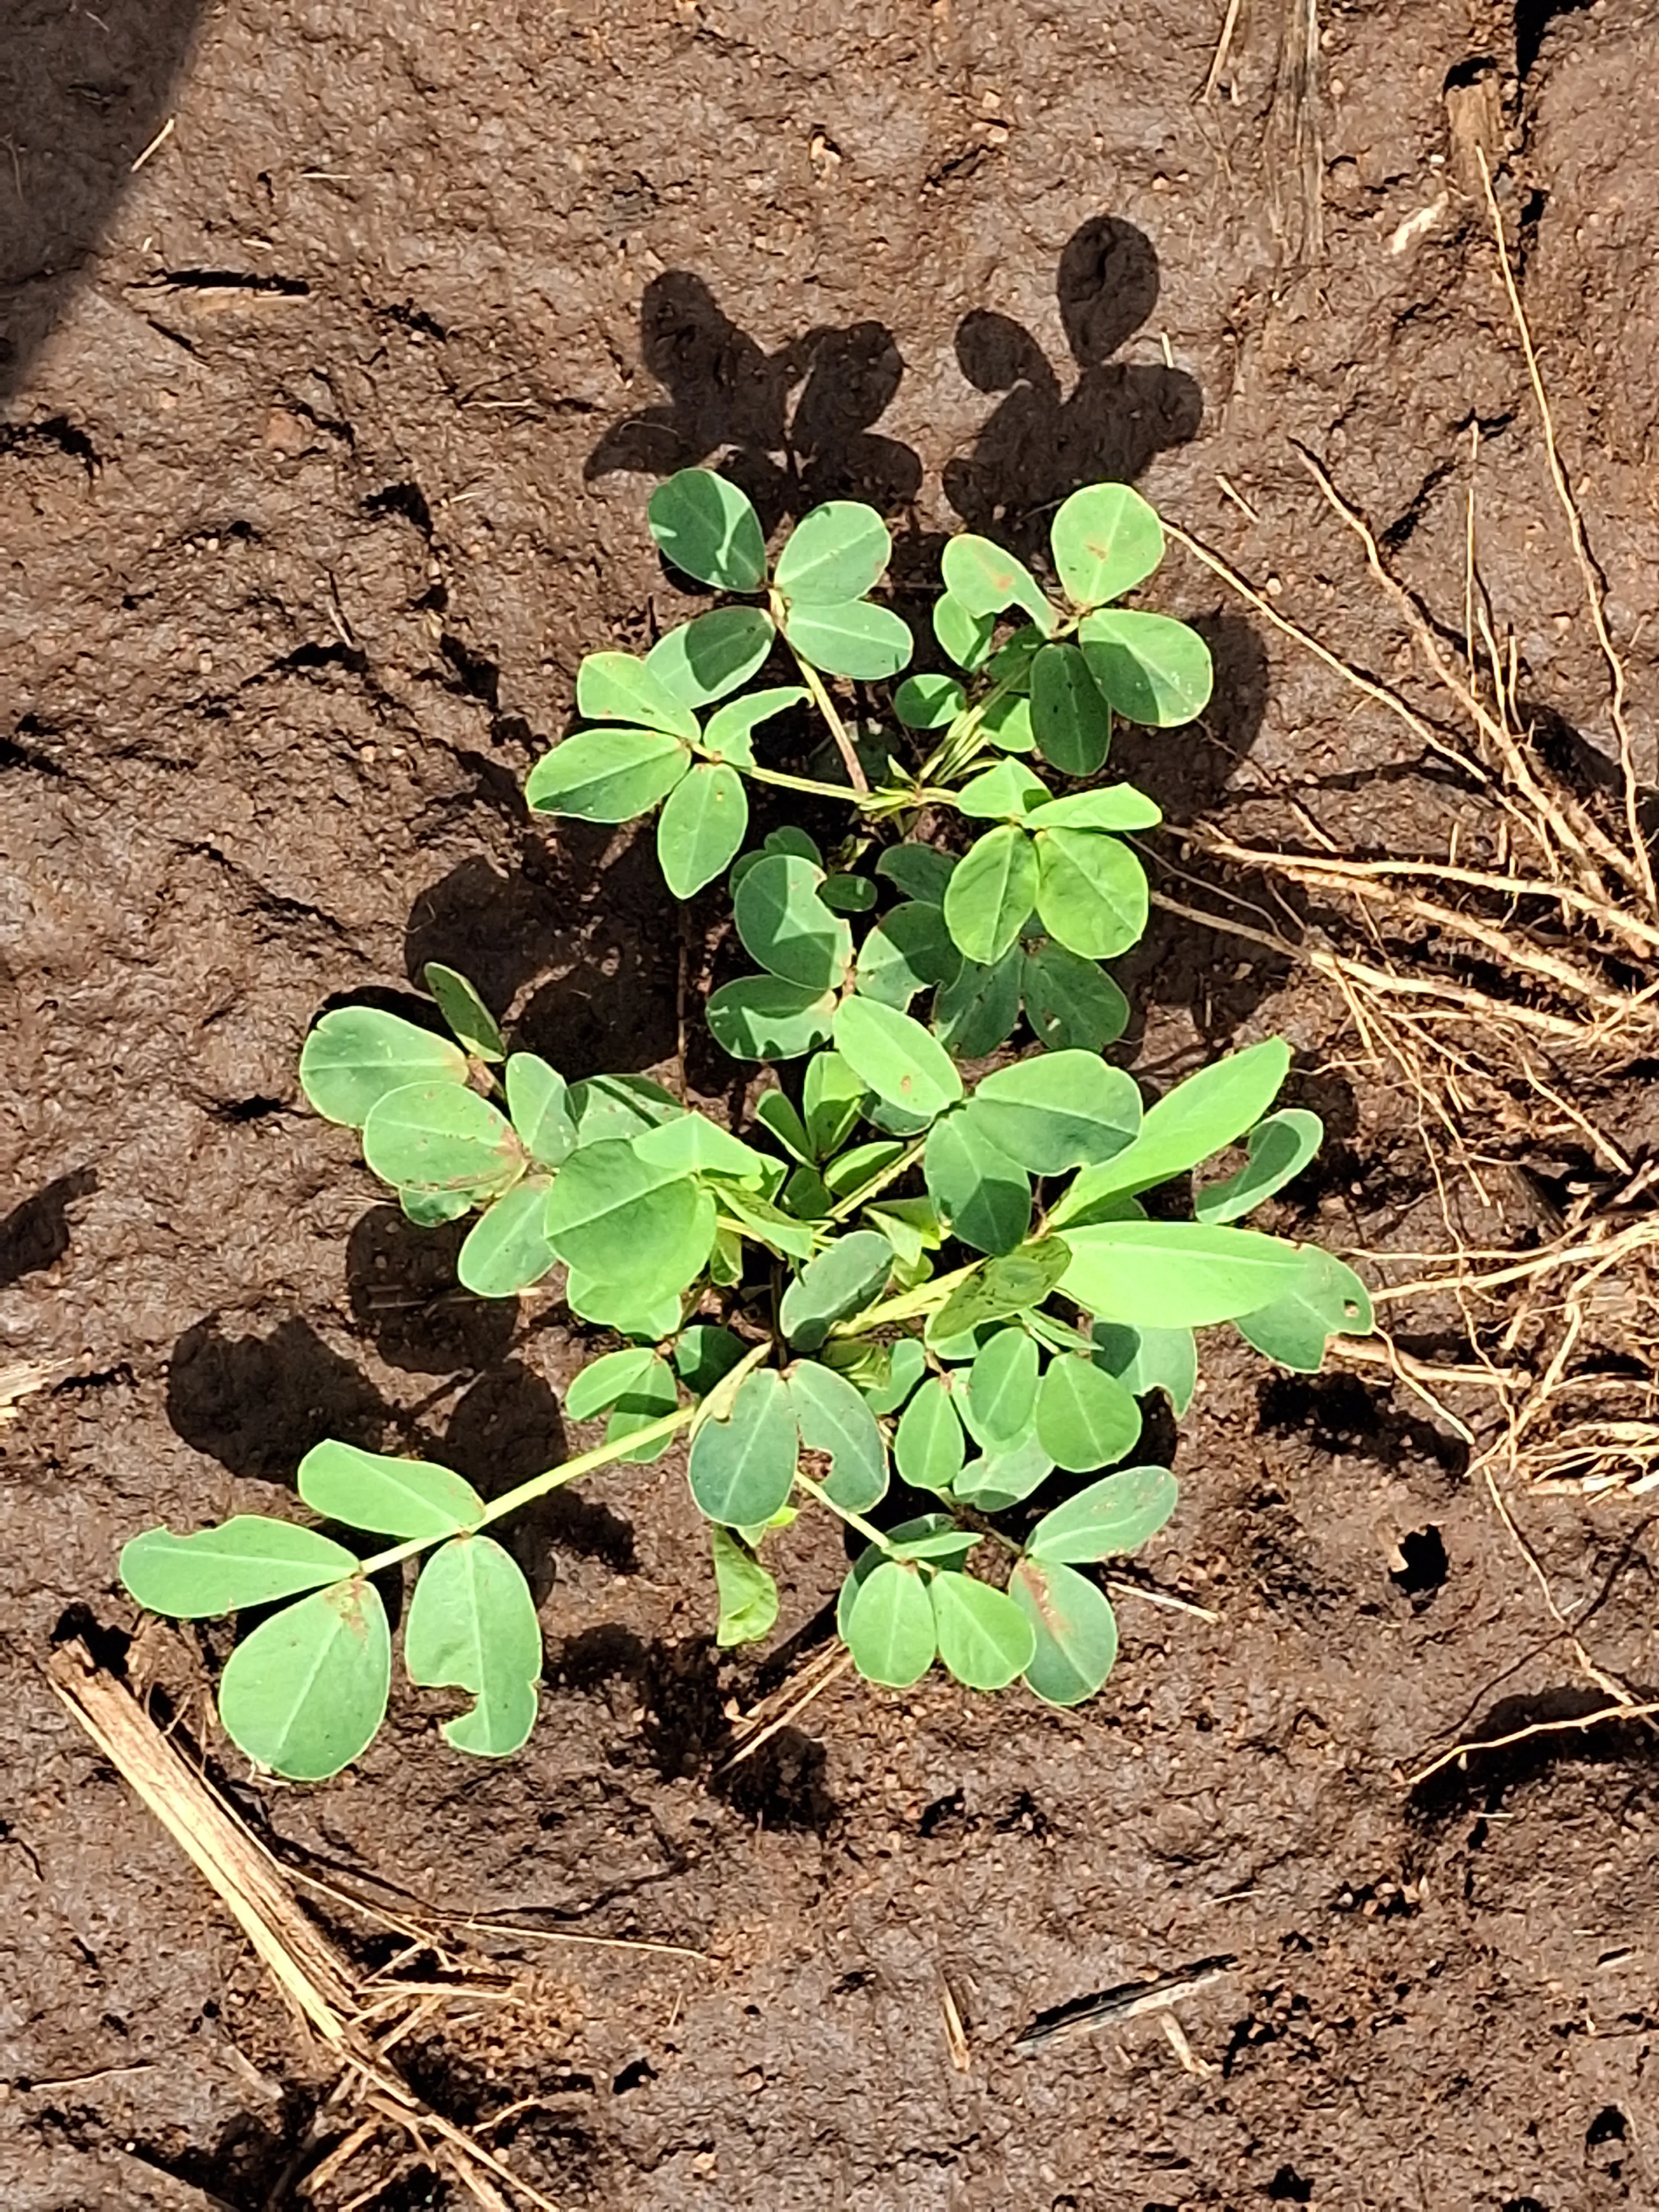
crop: groundnut
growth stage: vegetative
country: Kenya
